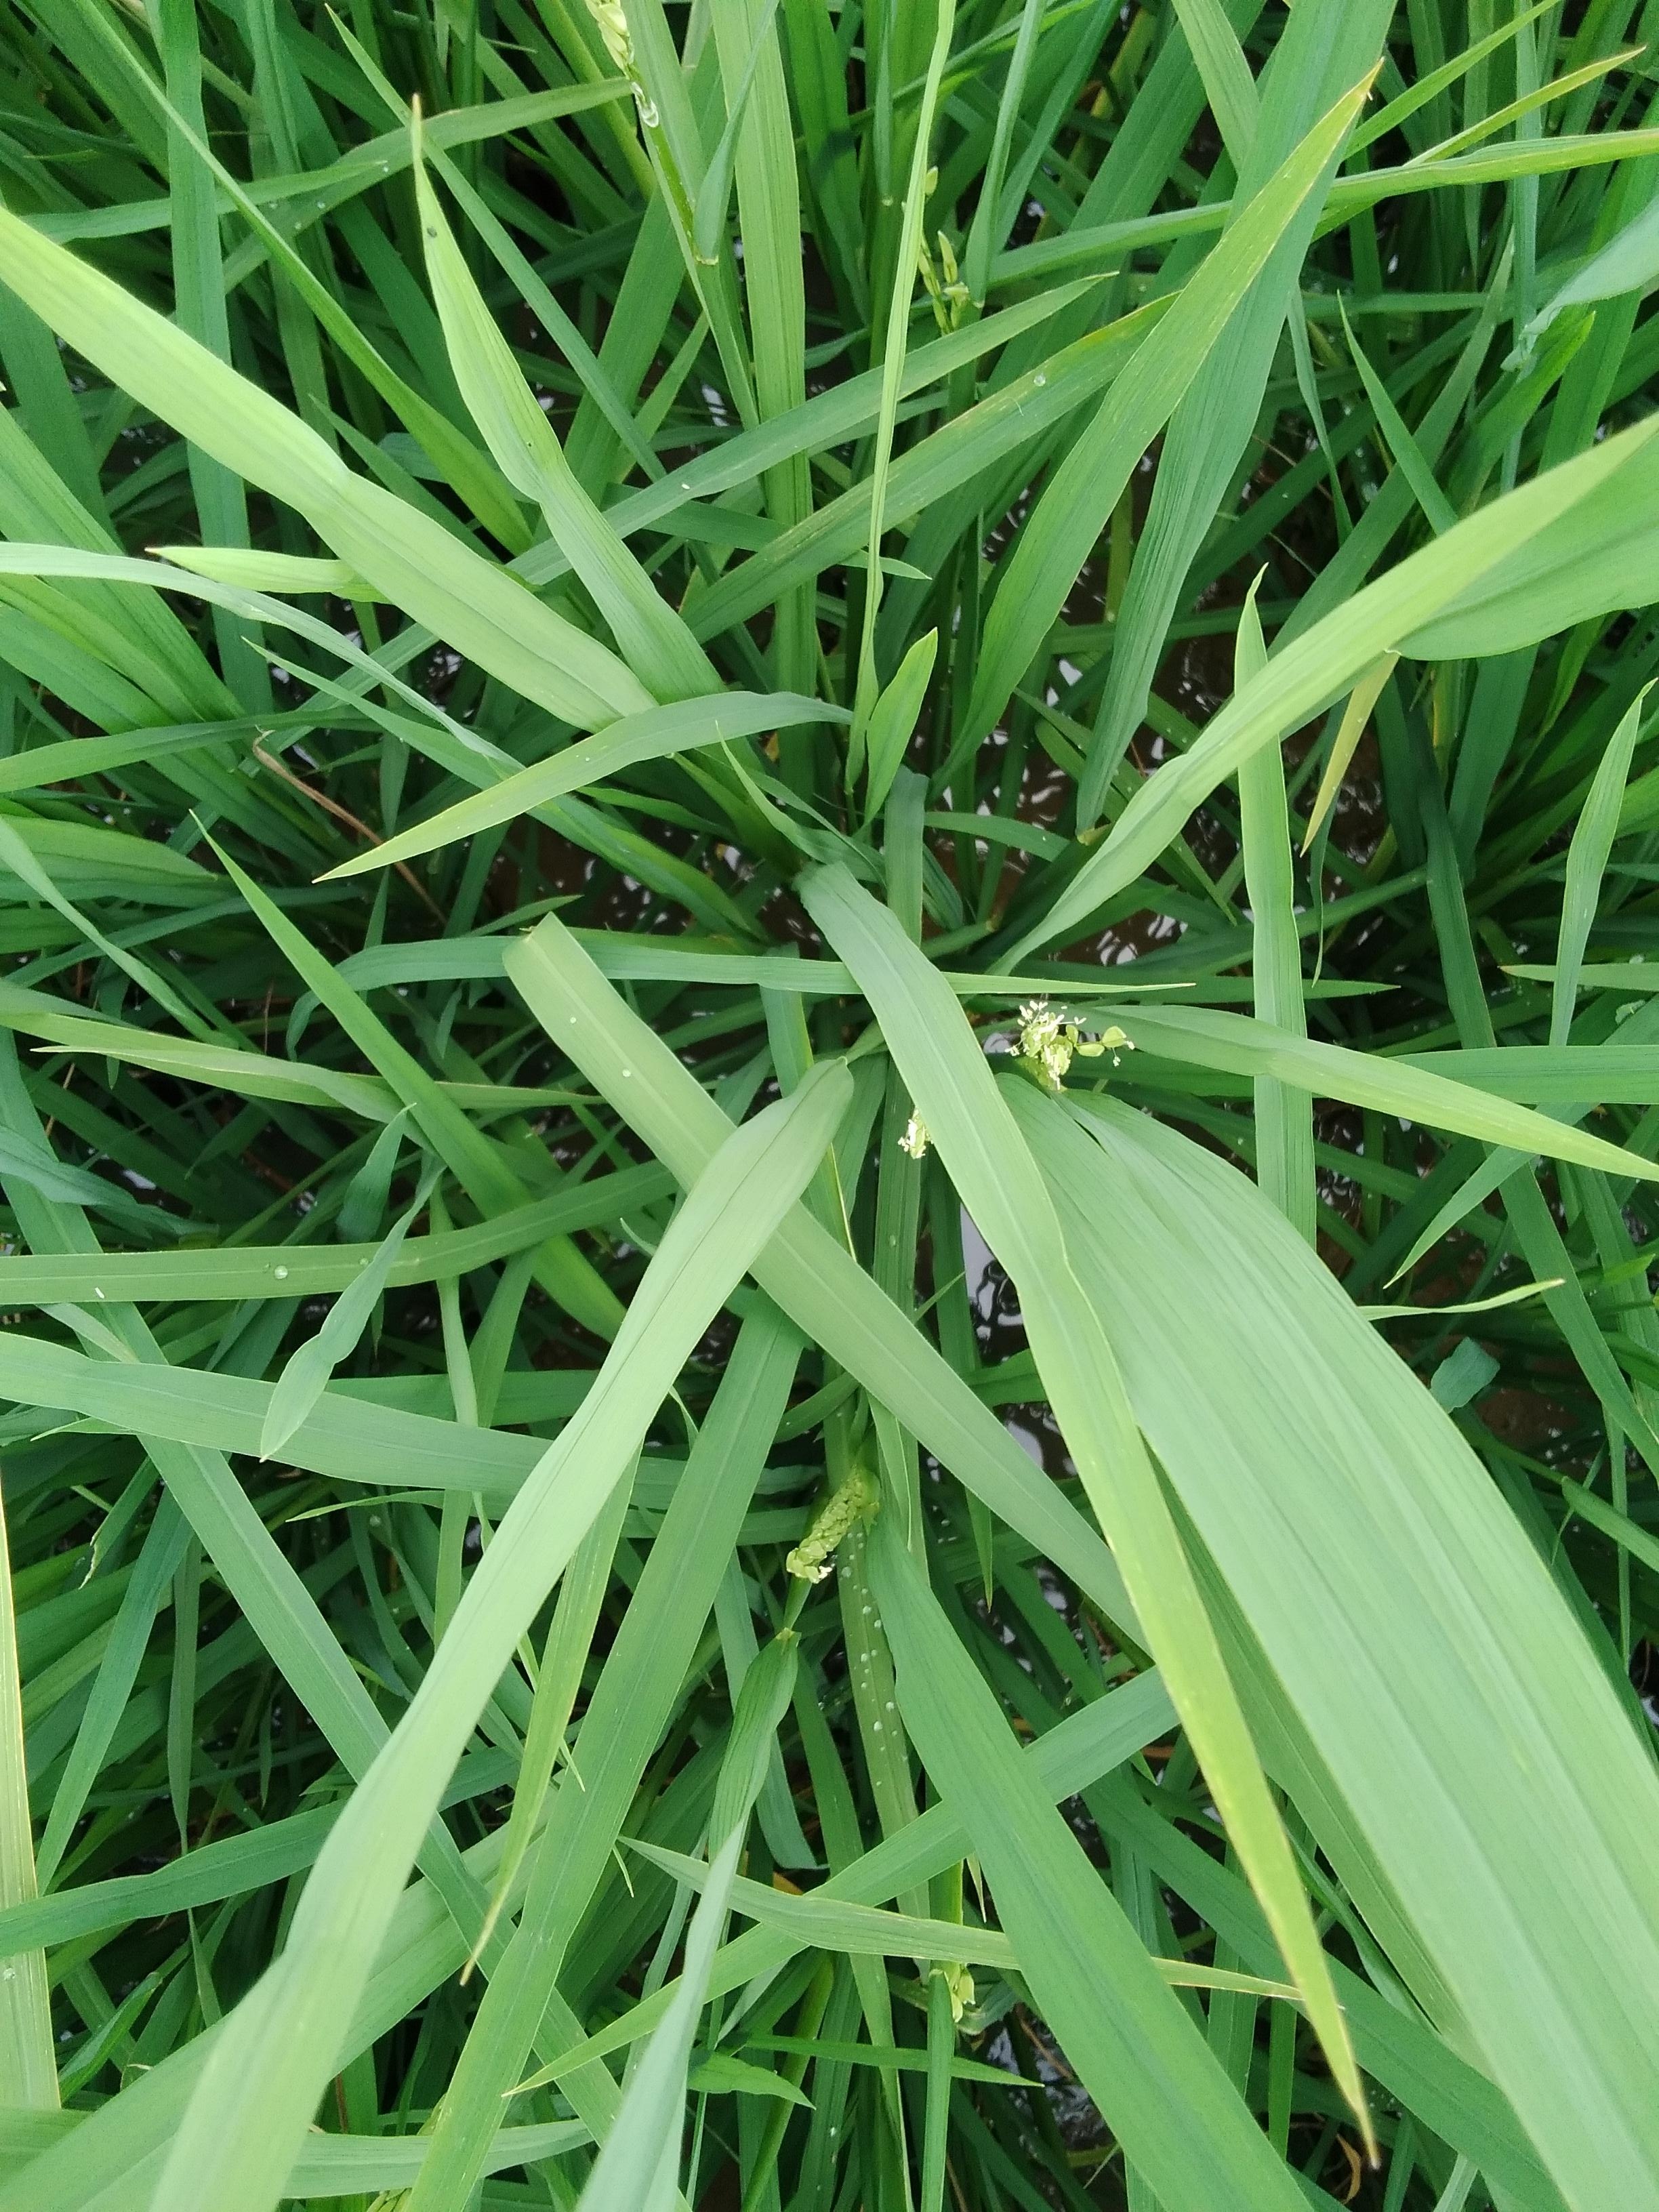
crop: rice
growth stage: heading
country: Nigeria
